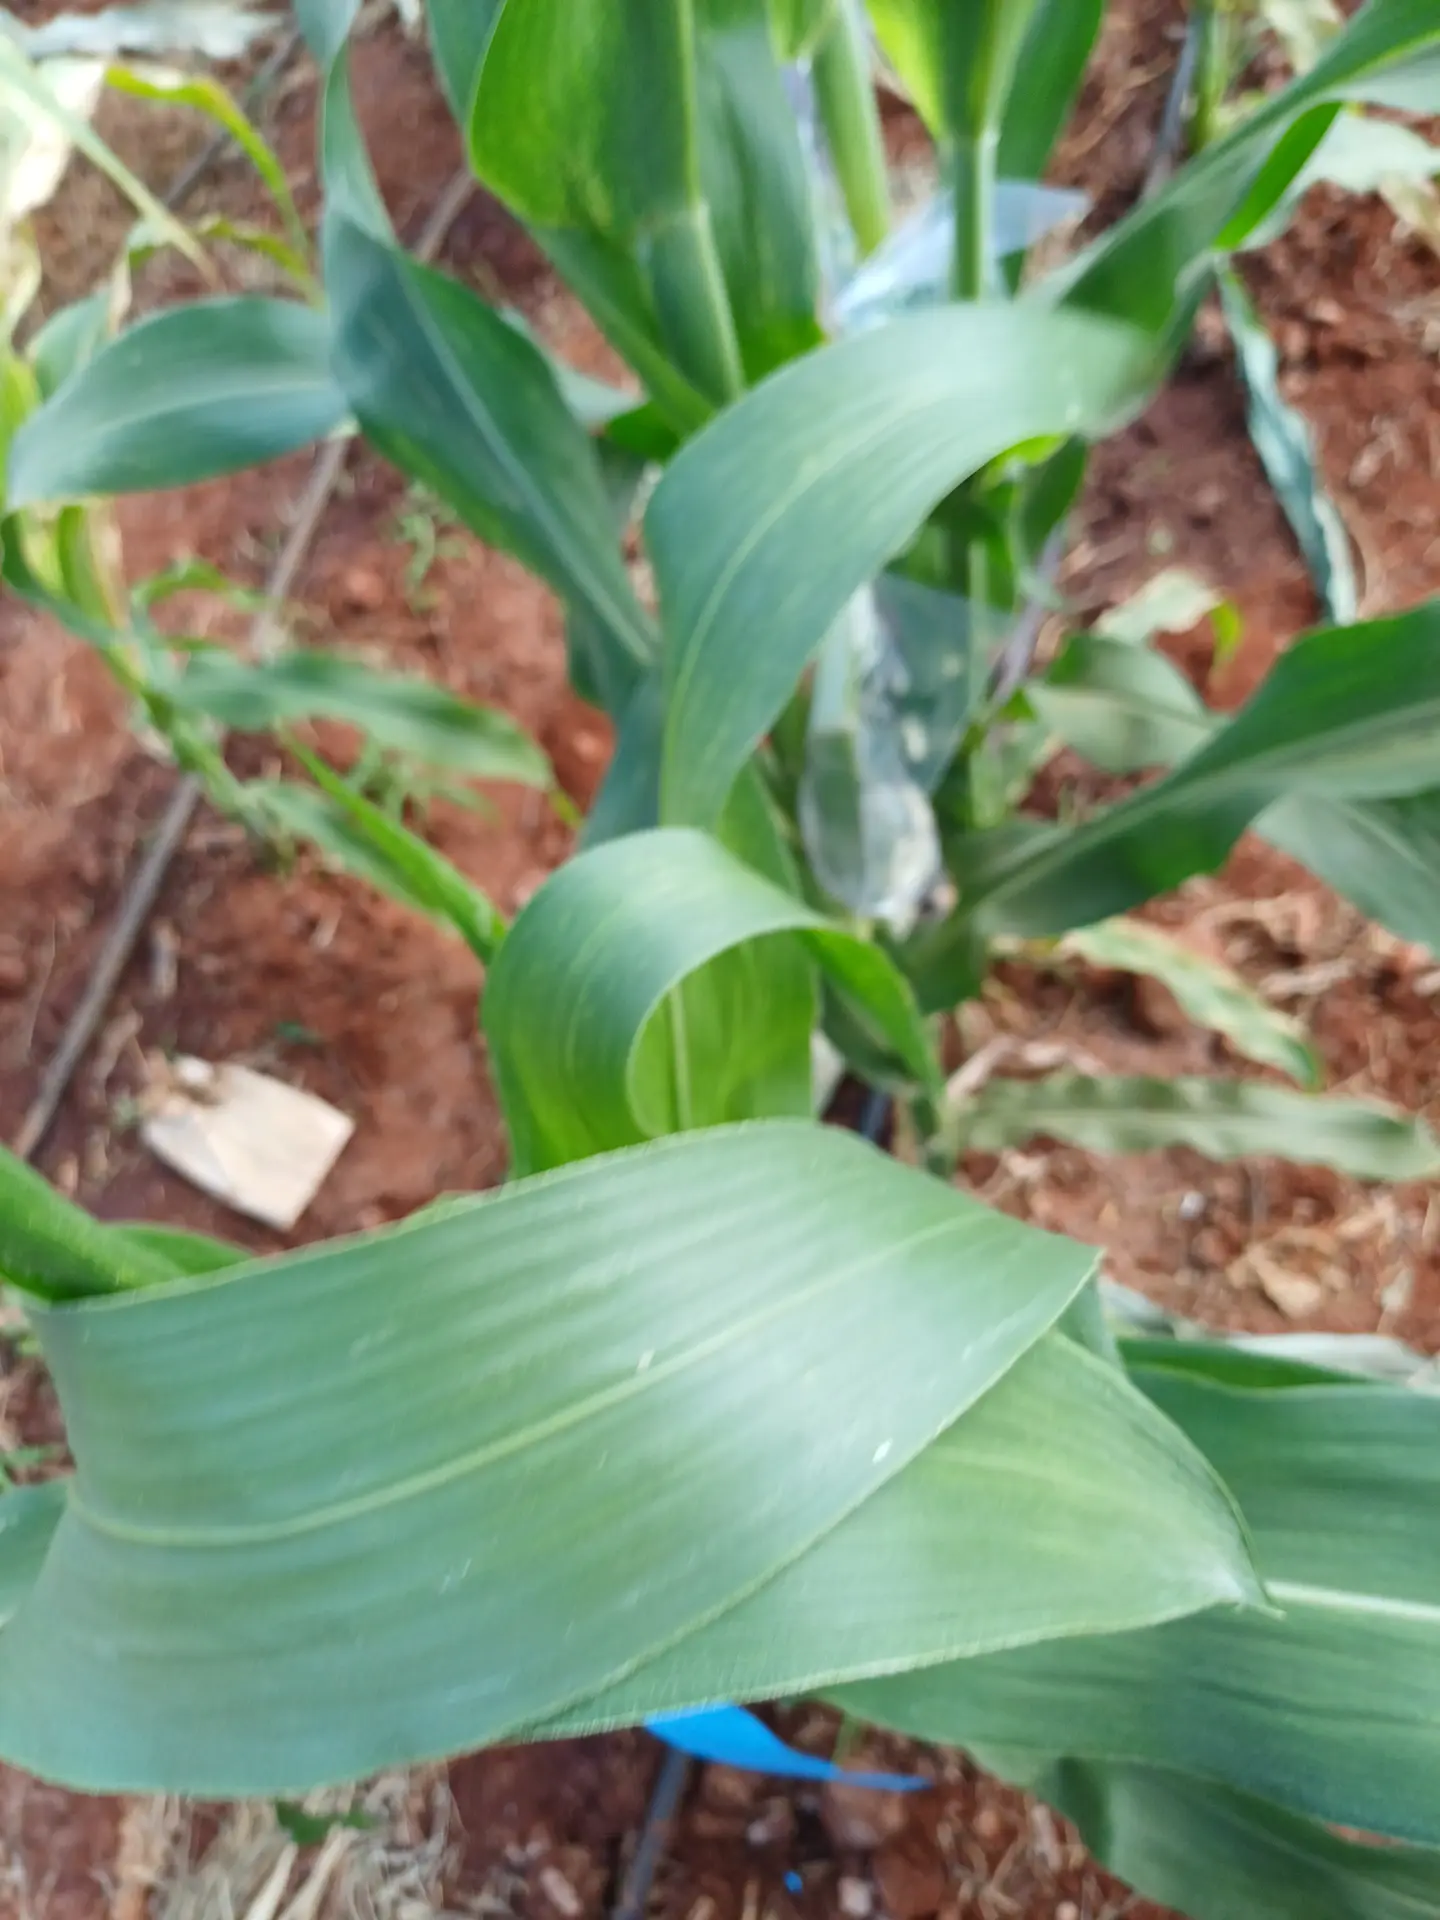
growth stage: vegetative
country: Kenya
